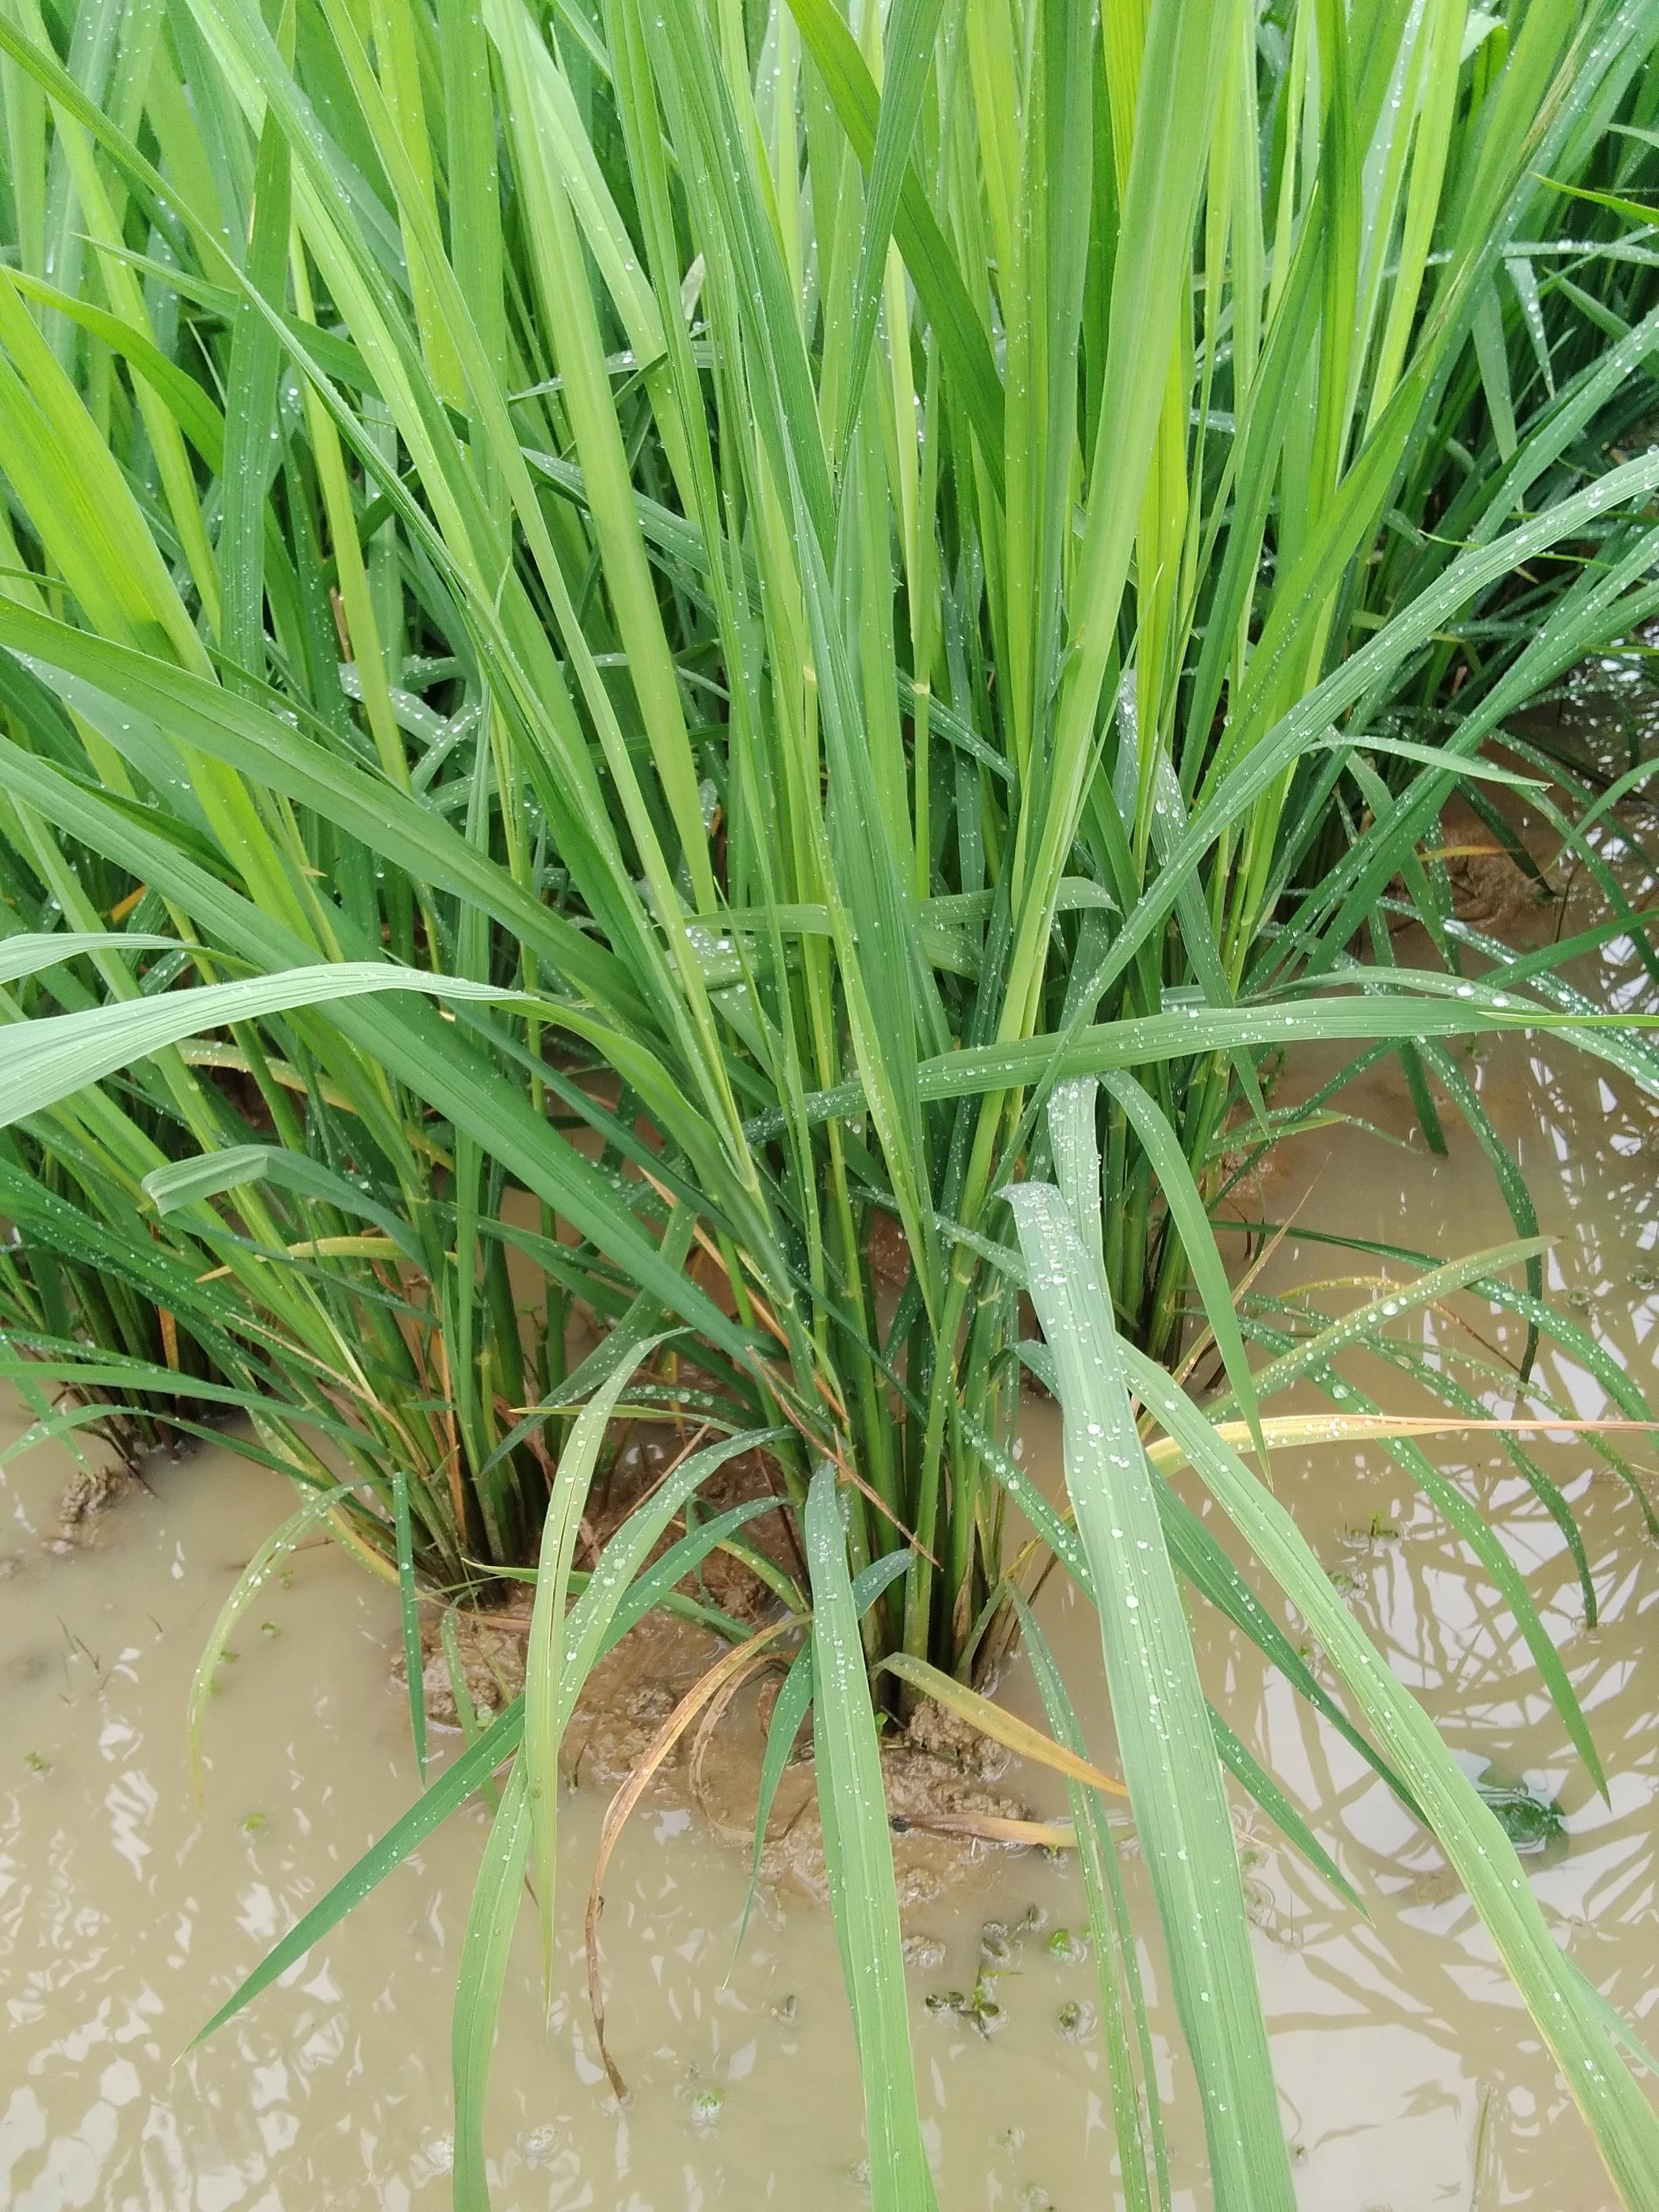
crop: rice
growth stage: elongation stem
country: Nigeria
